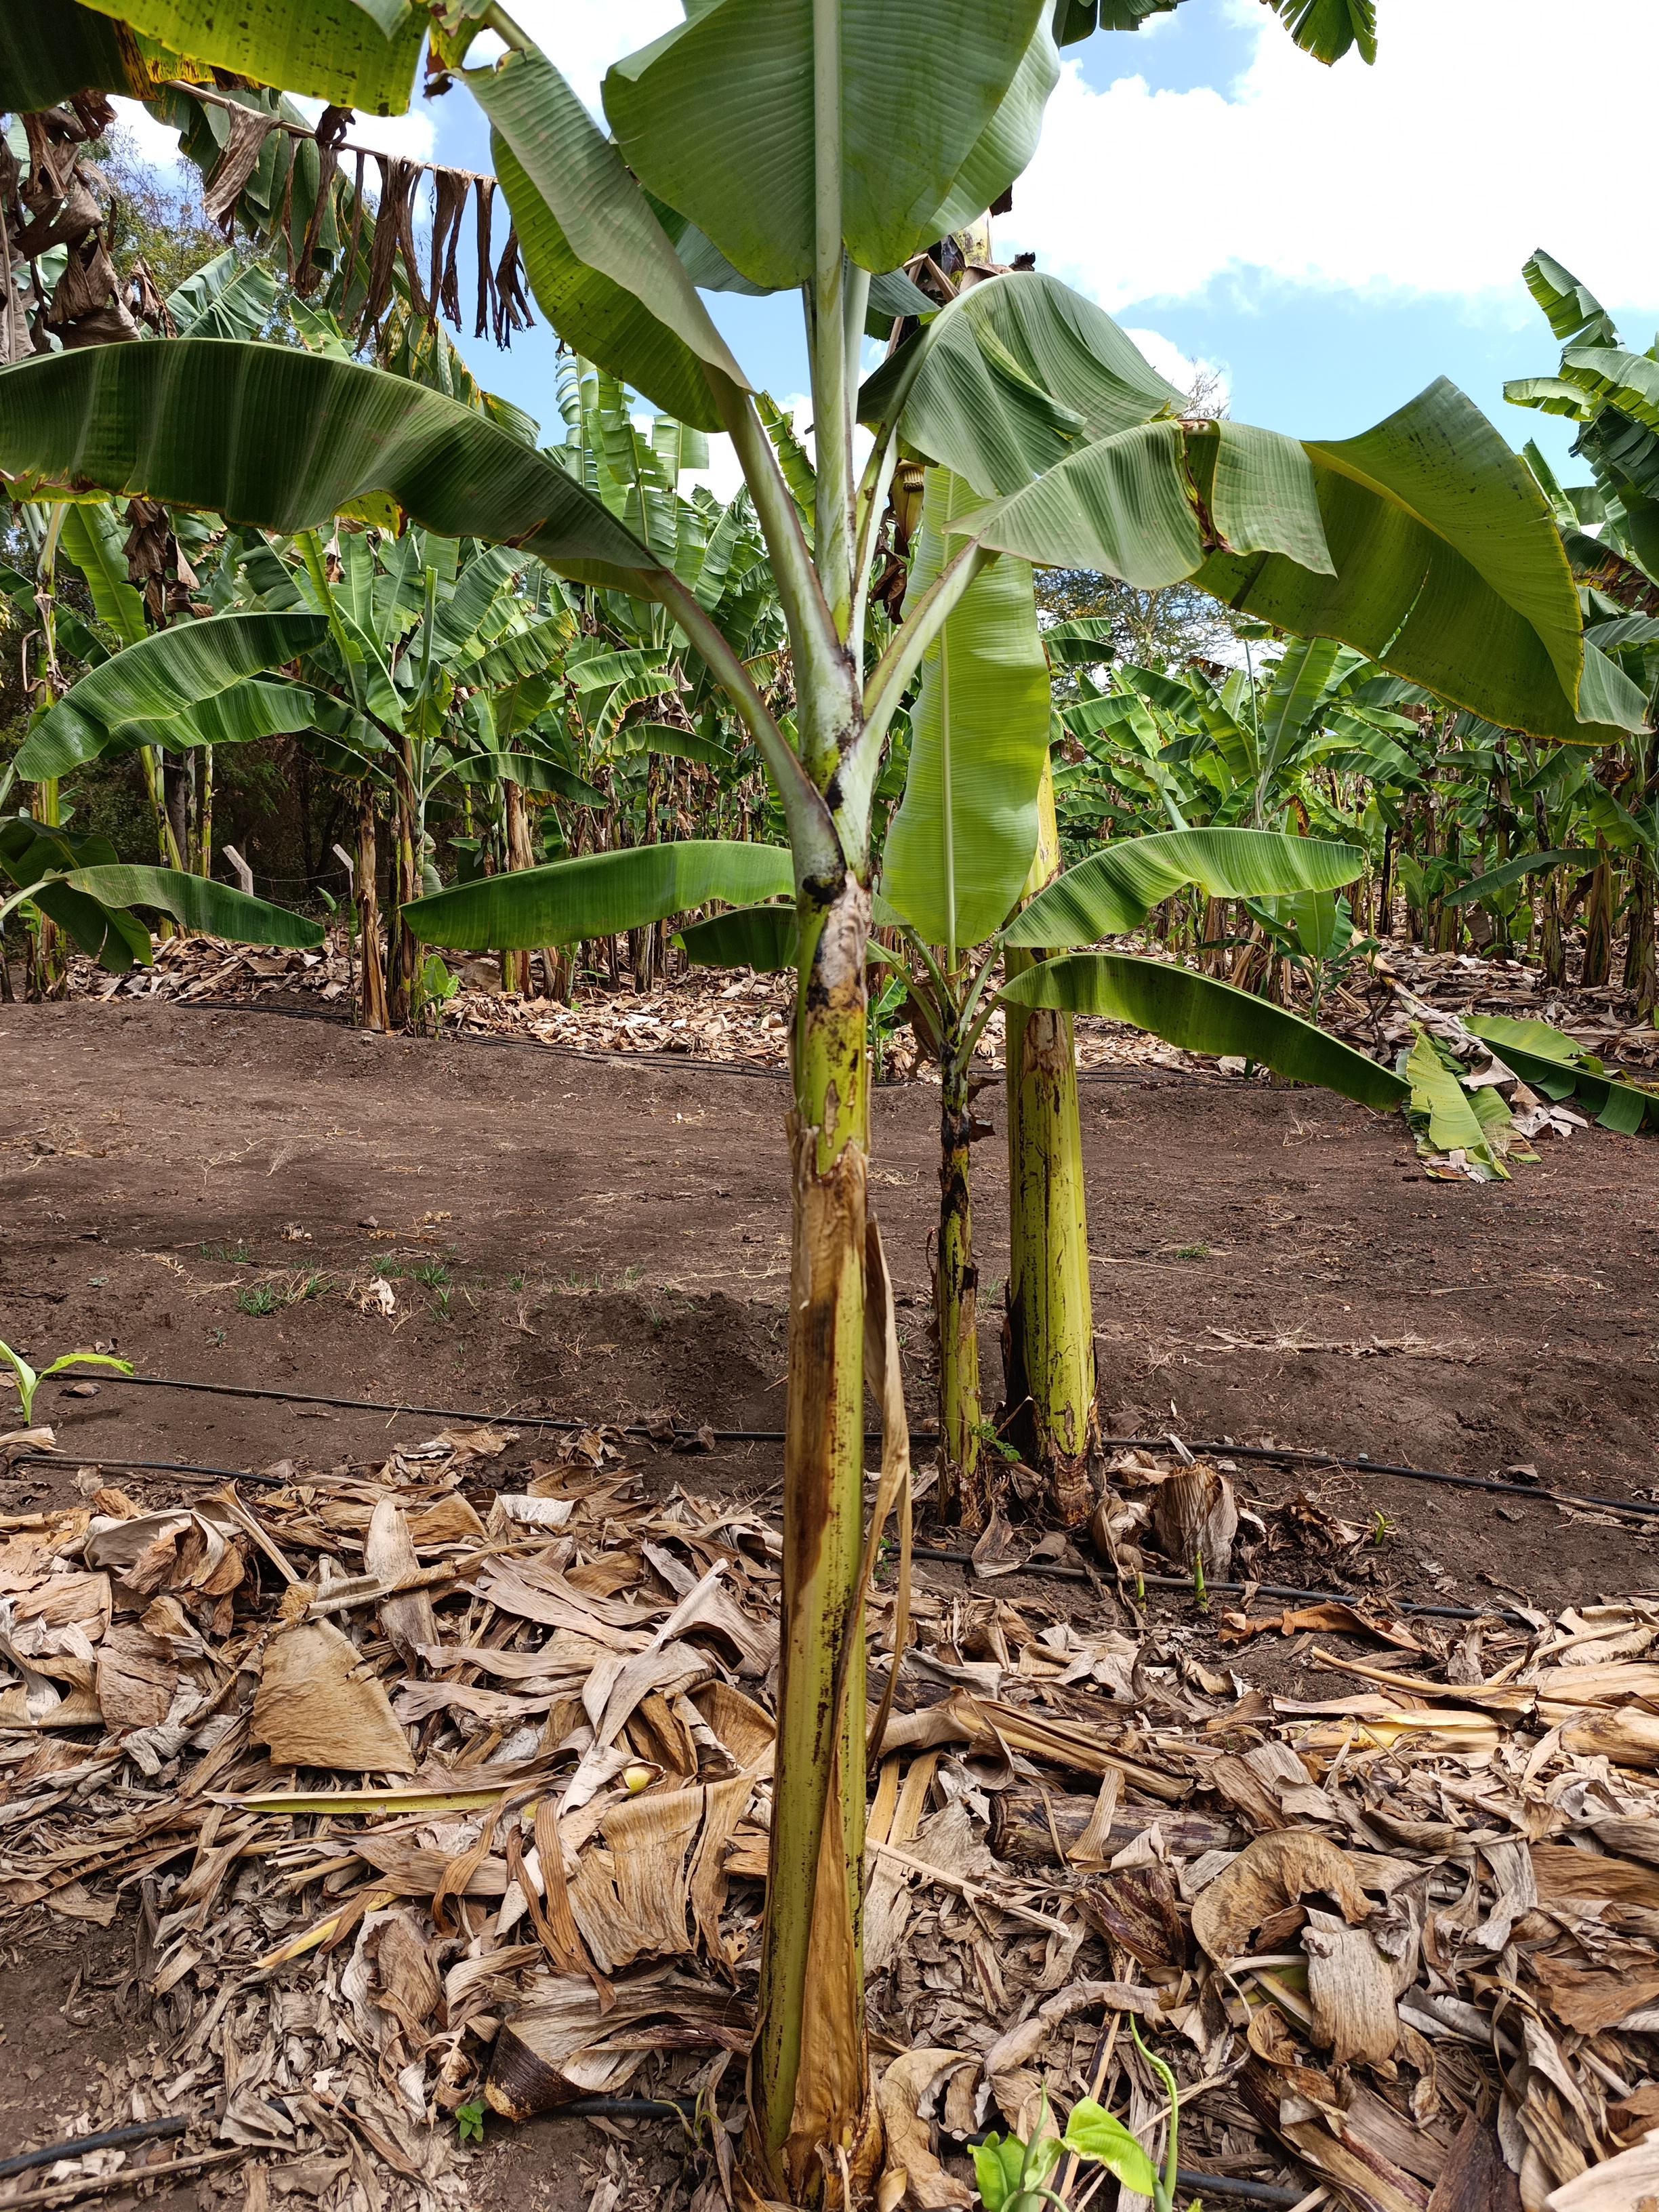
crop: banana
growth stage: vegetative
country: Tanzania
